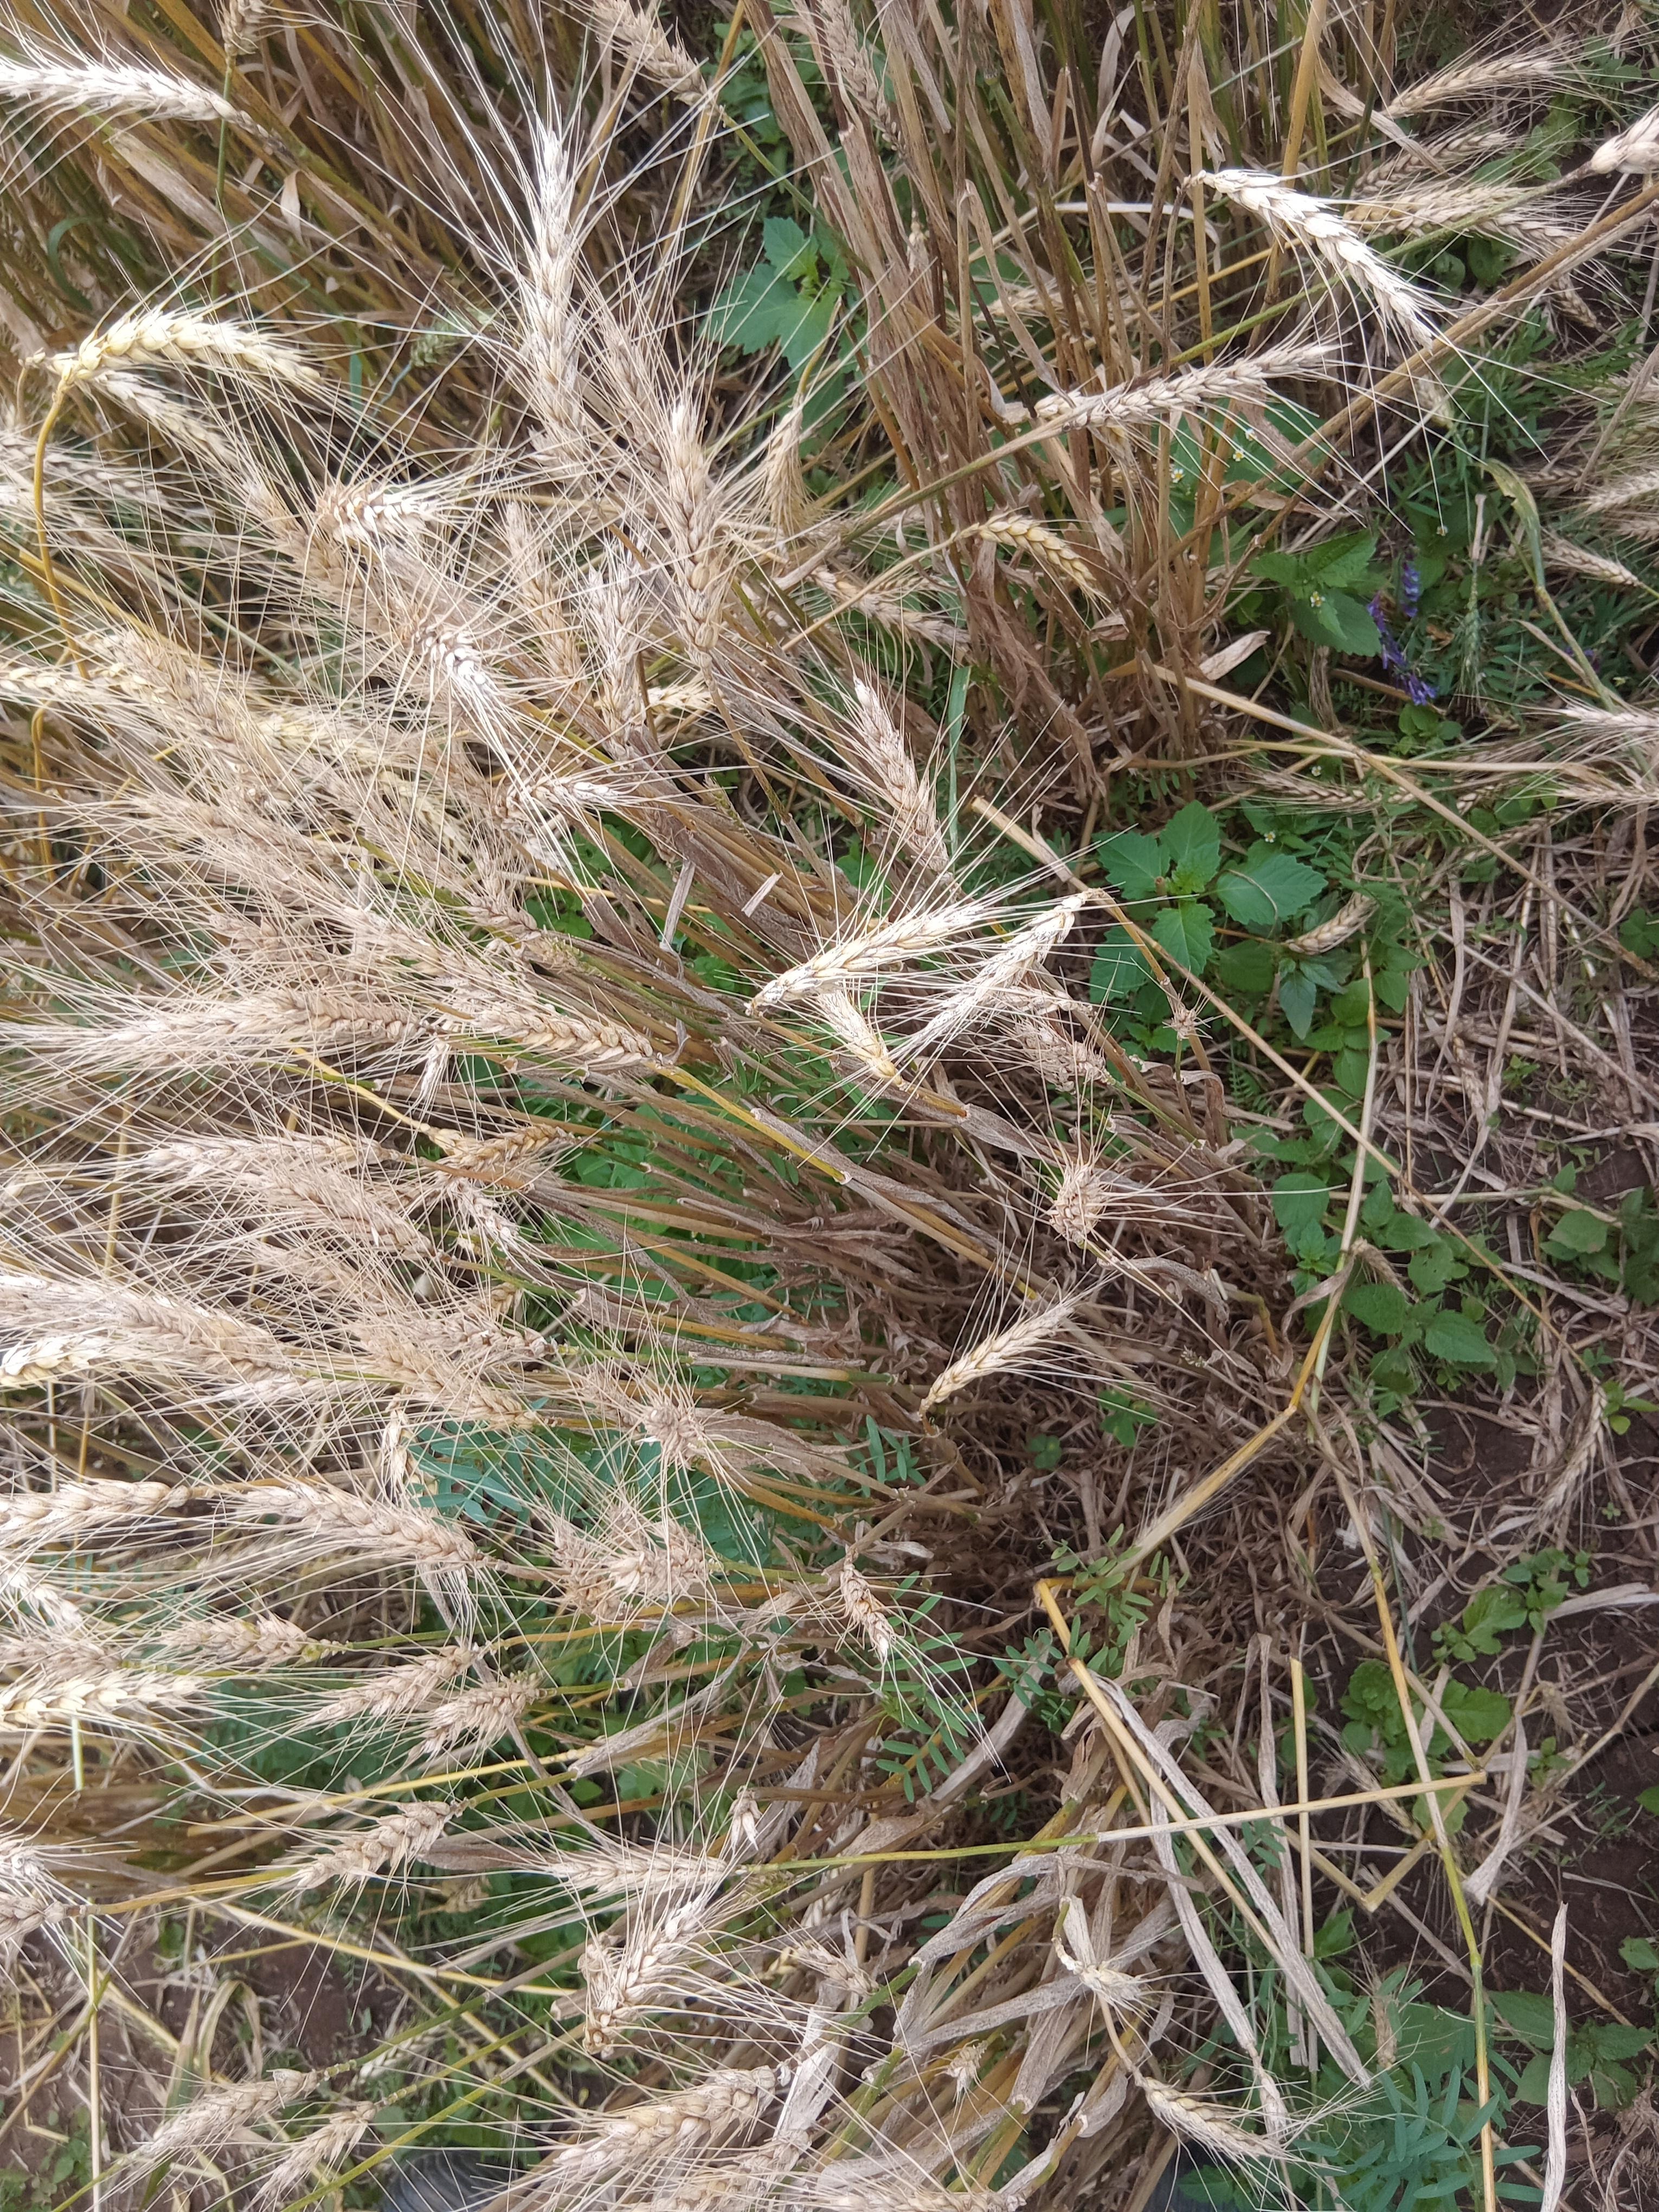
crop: wheat
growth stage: maturity
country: Kenya
